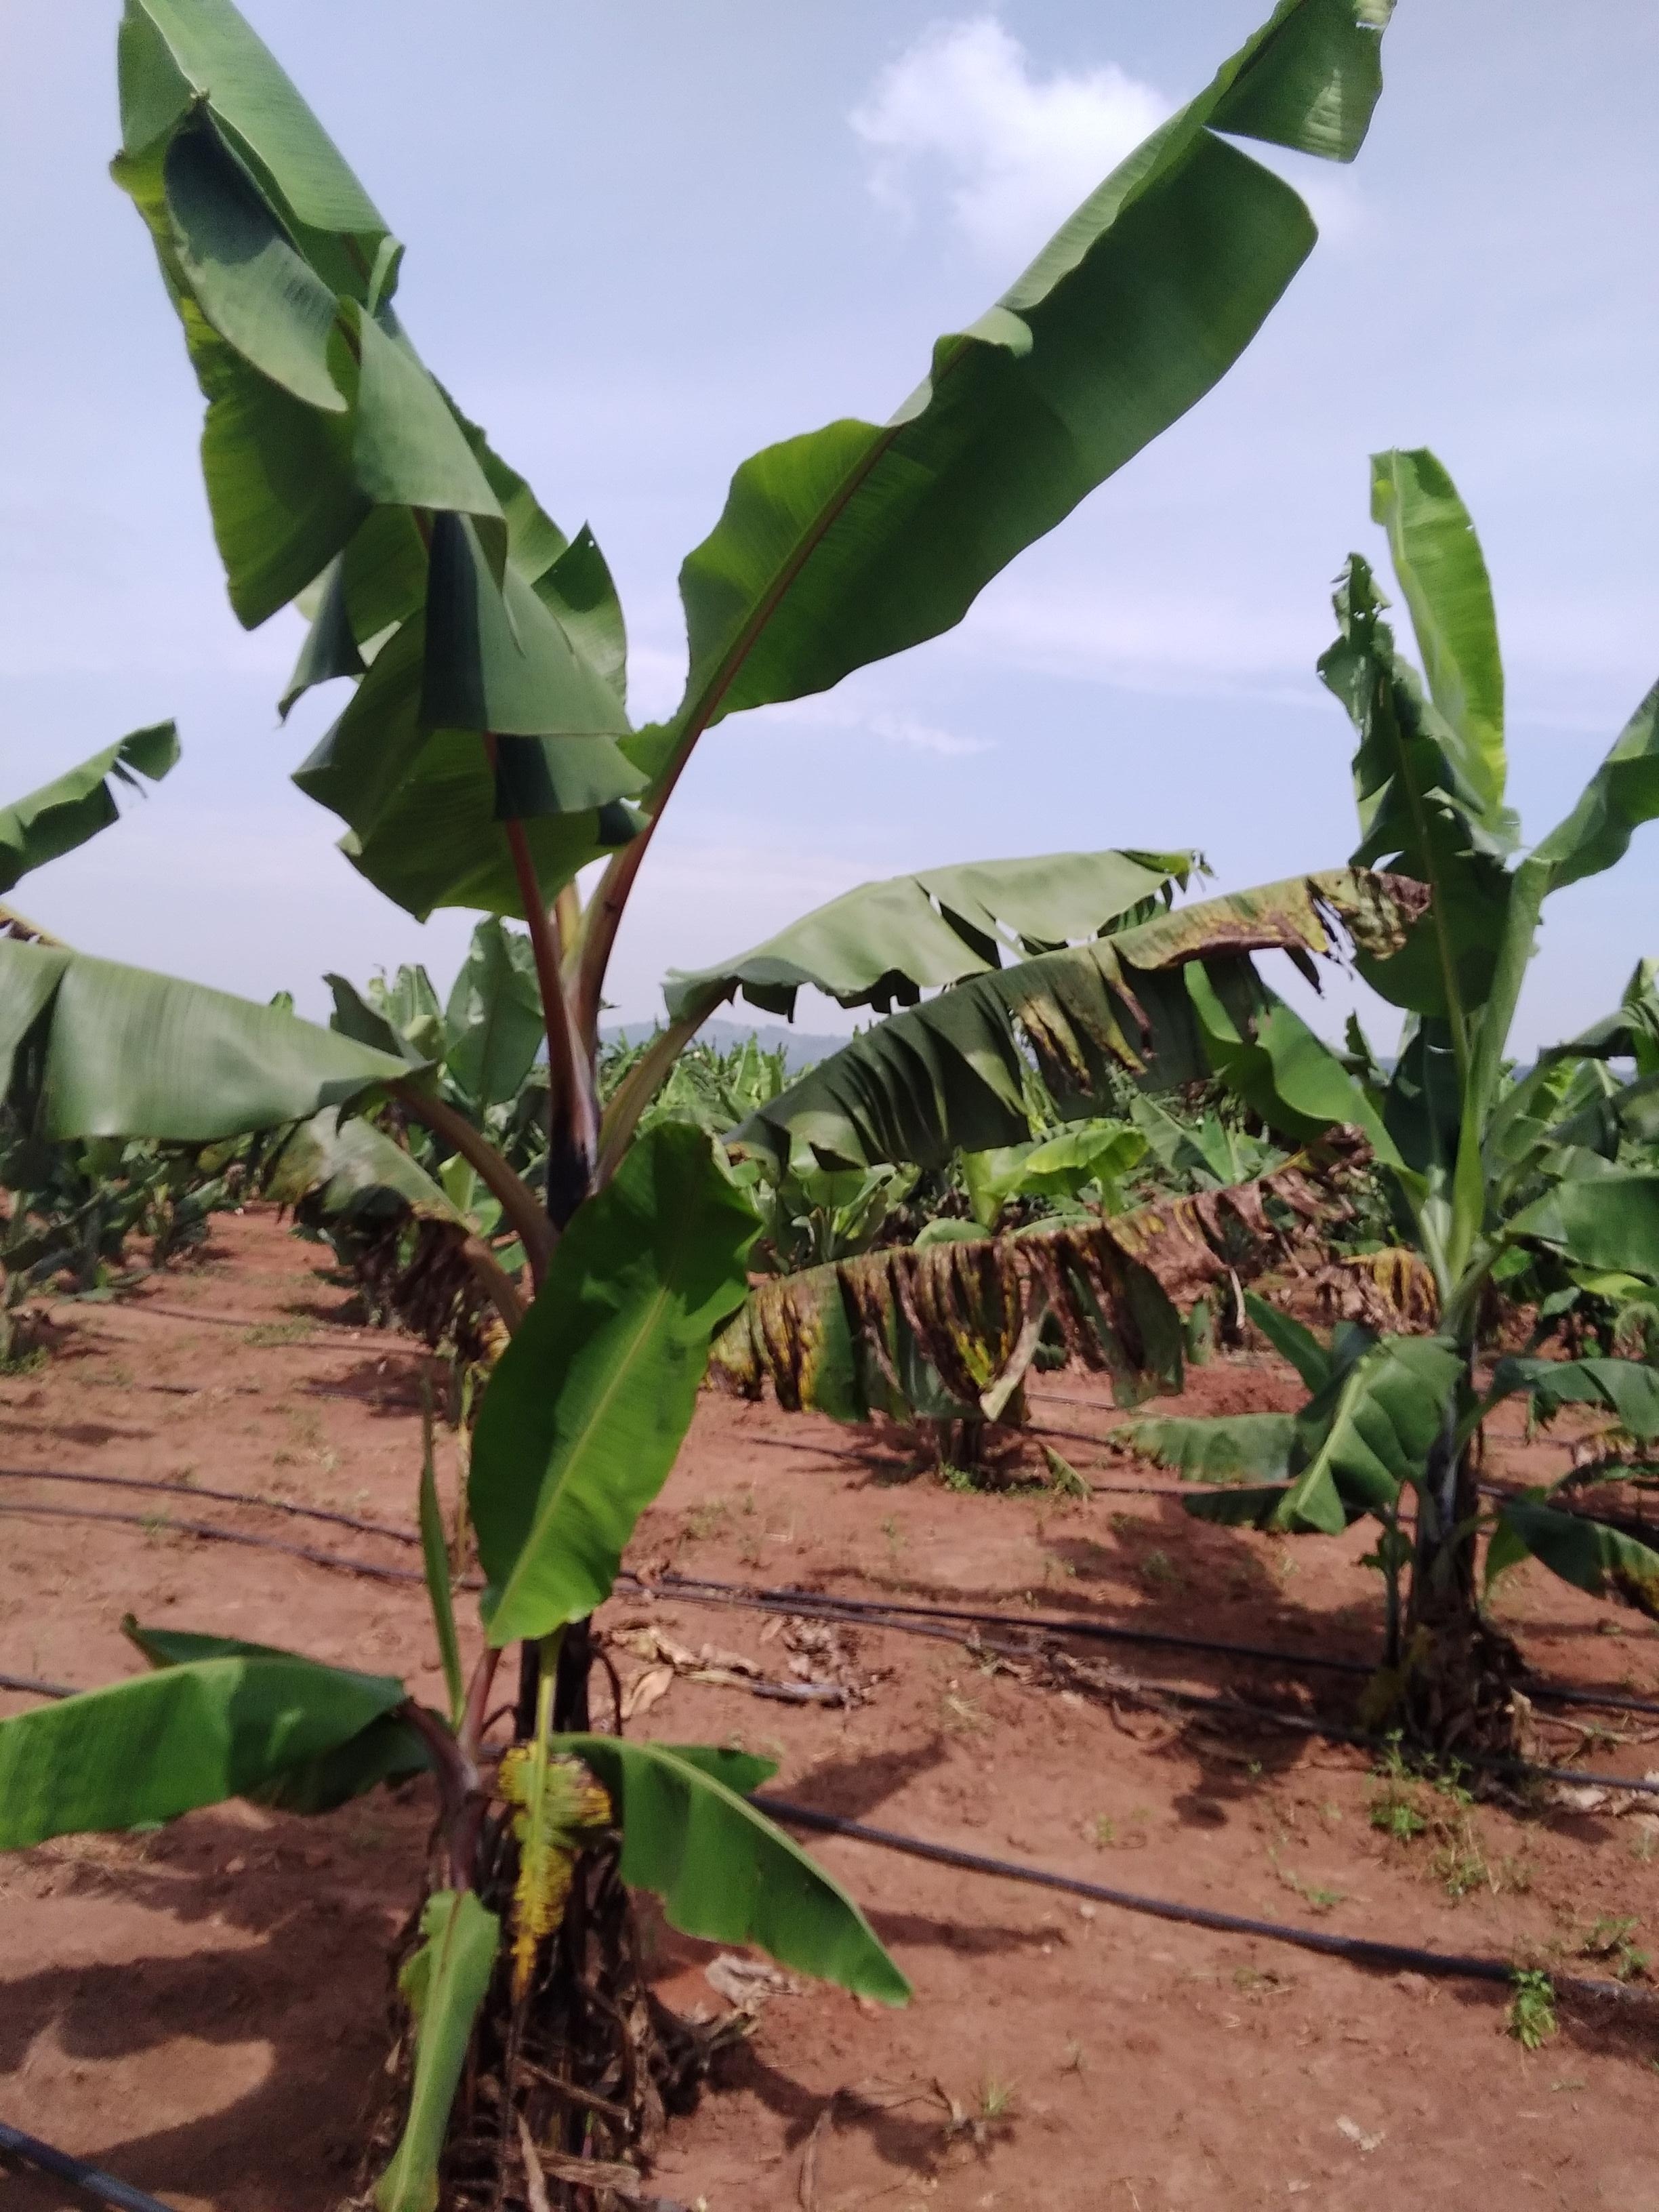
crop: banana
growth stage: vegetative
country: Uganda
